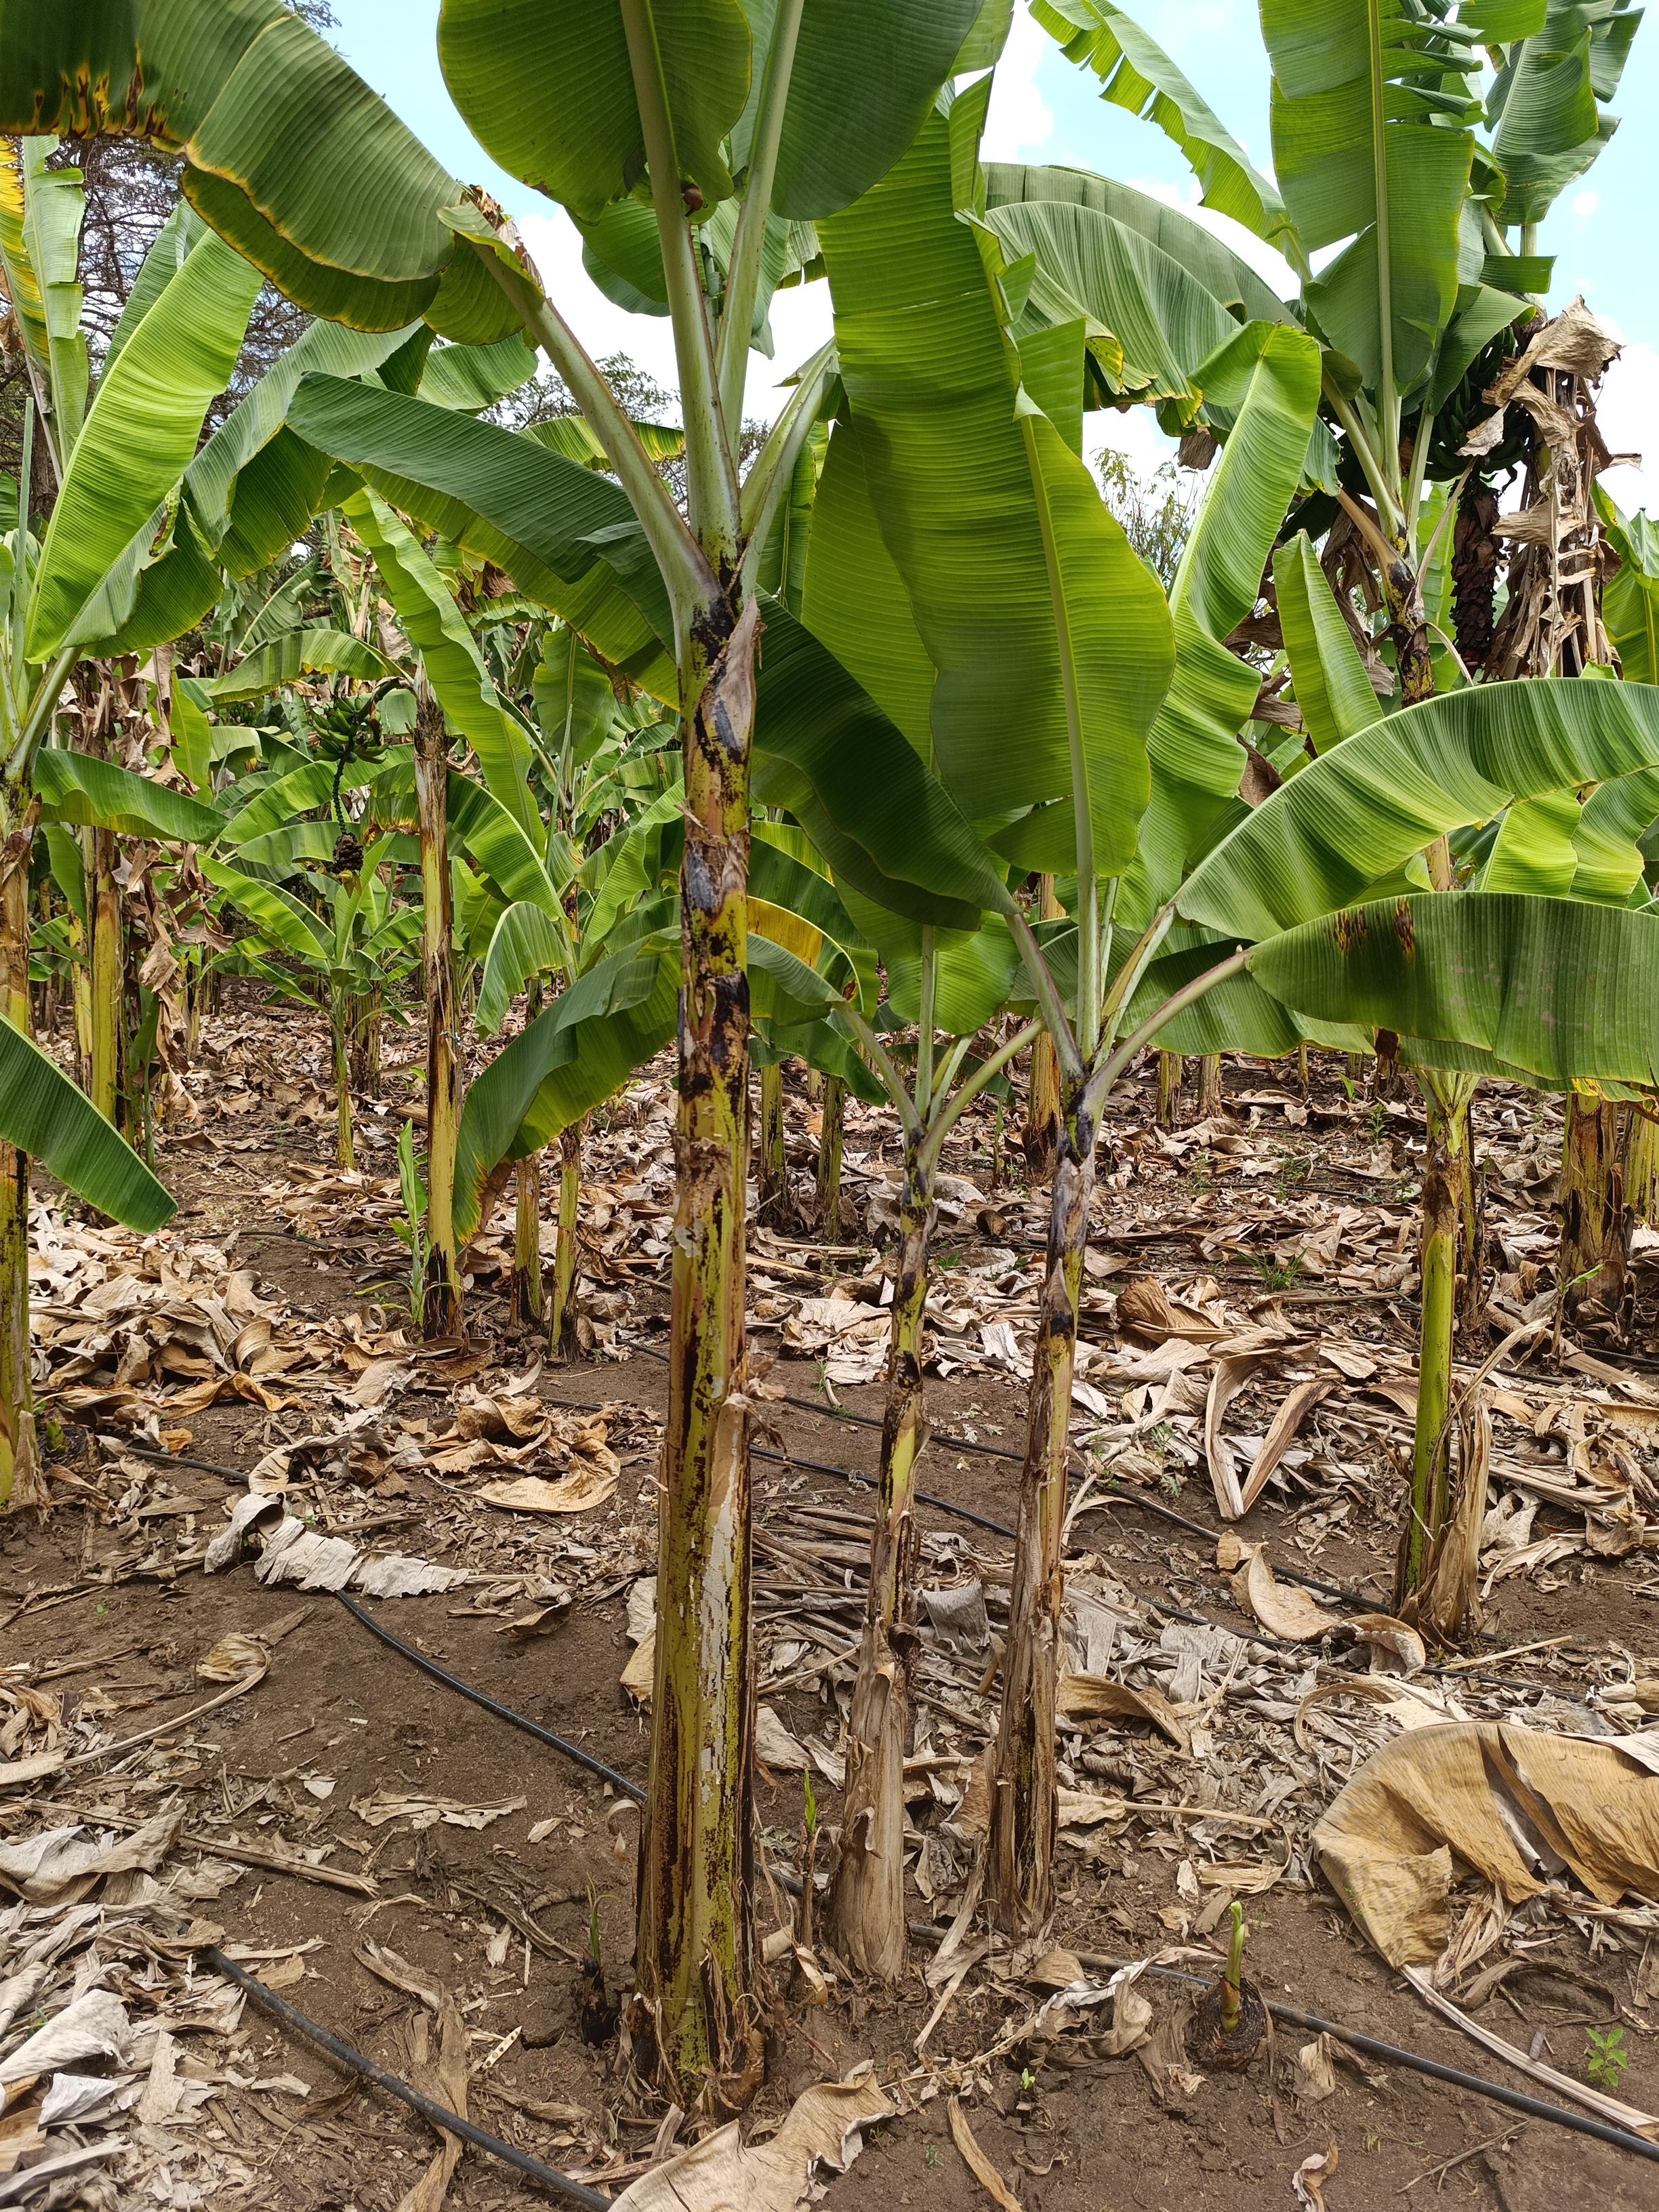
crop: banana
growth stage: vegetative
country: Tanzania
